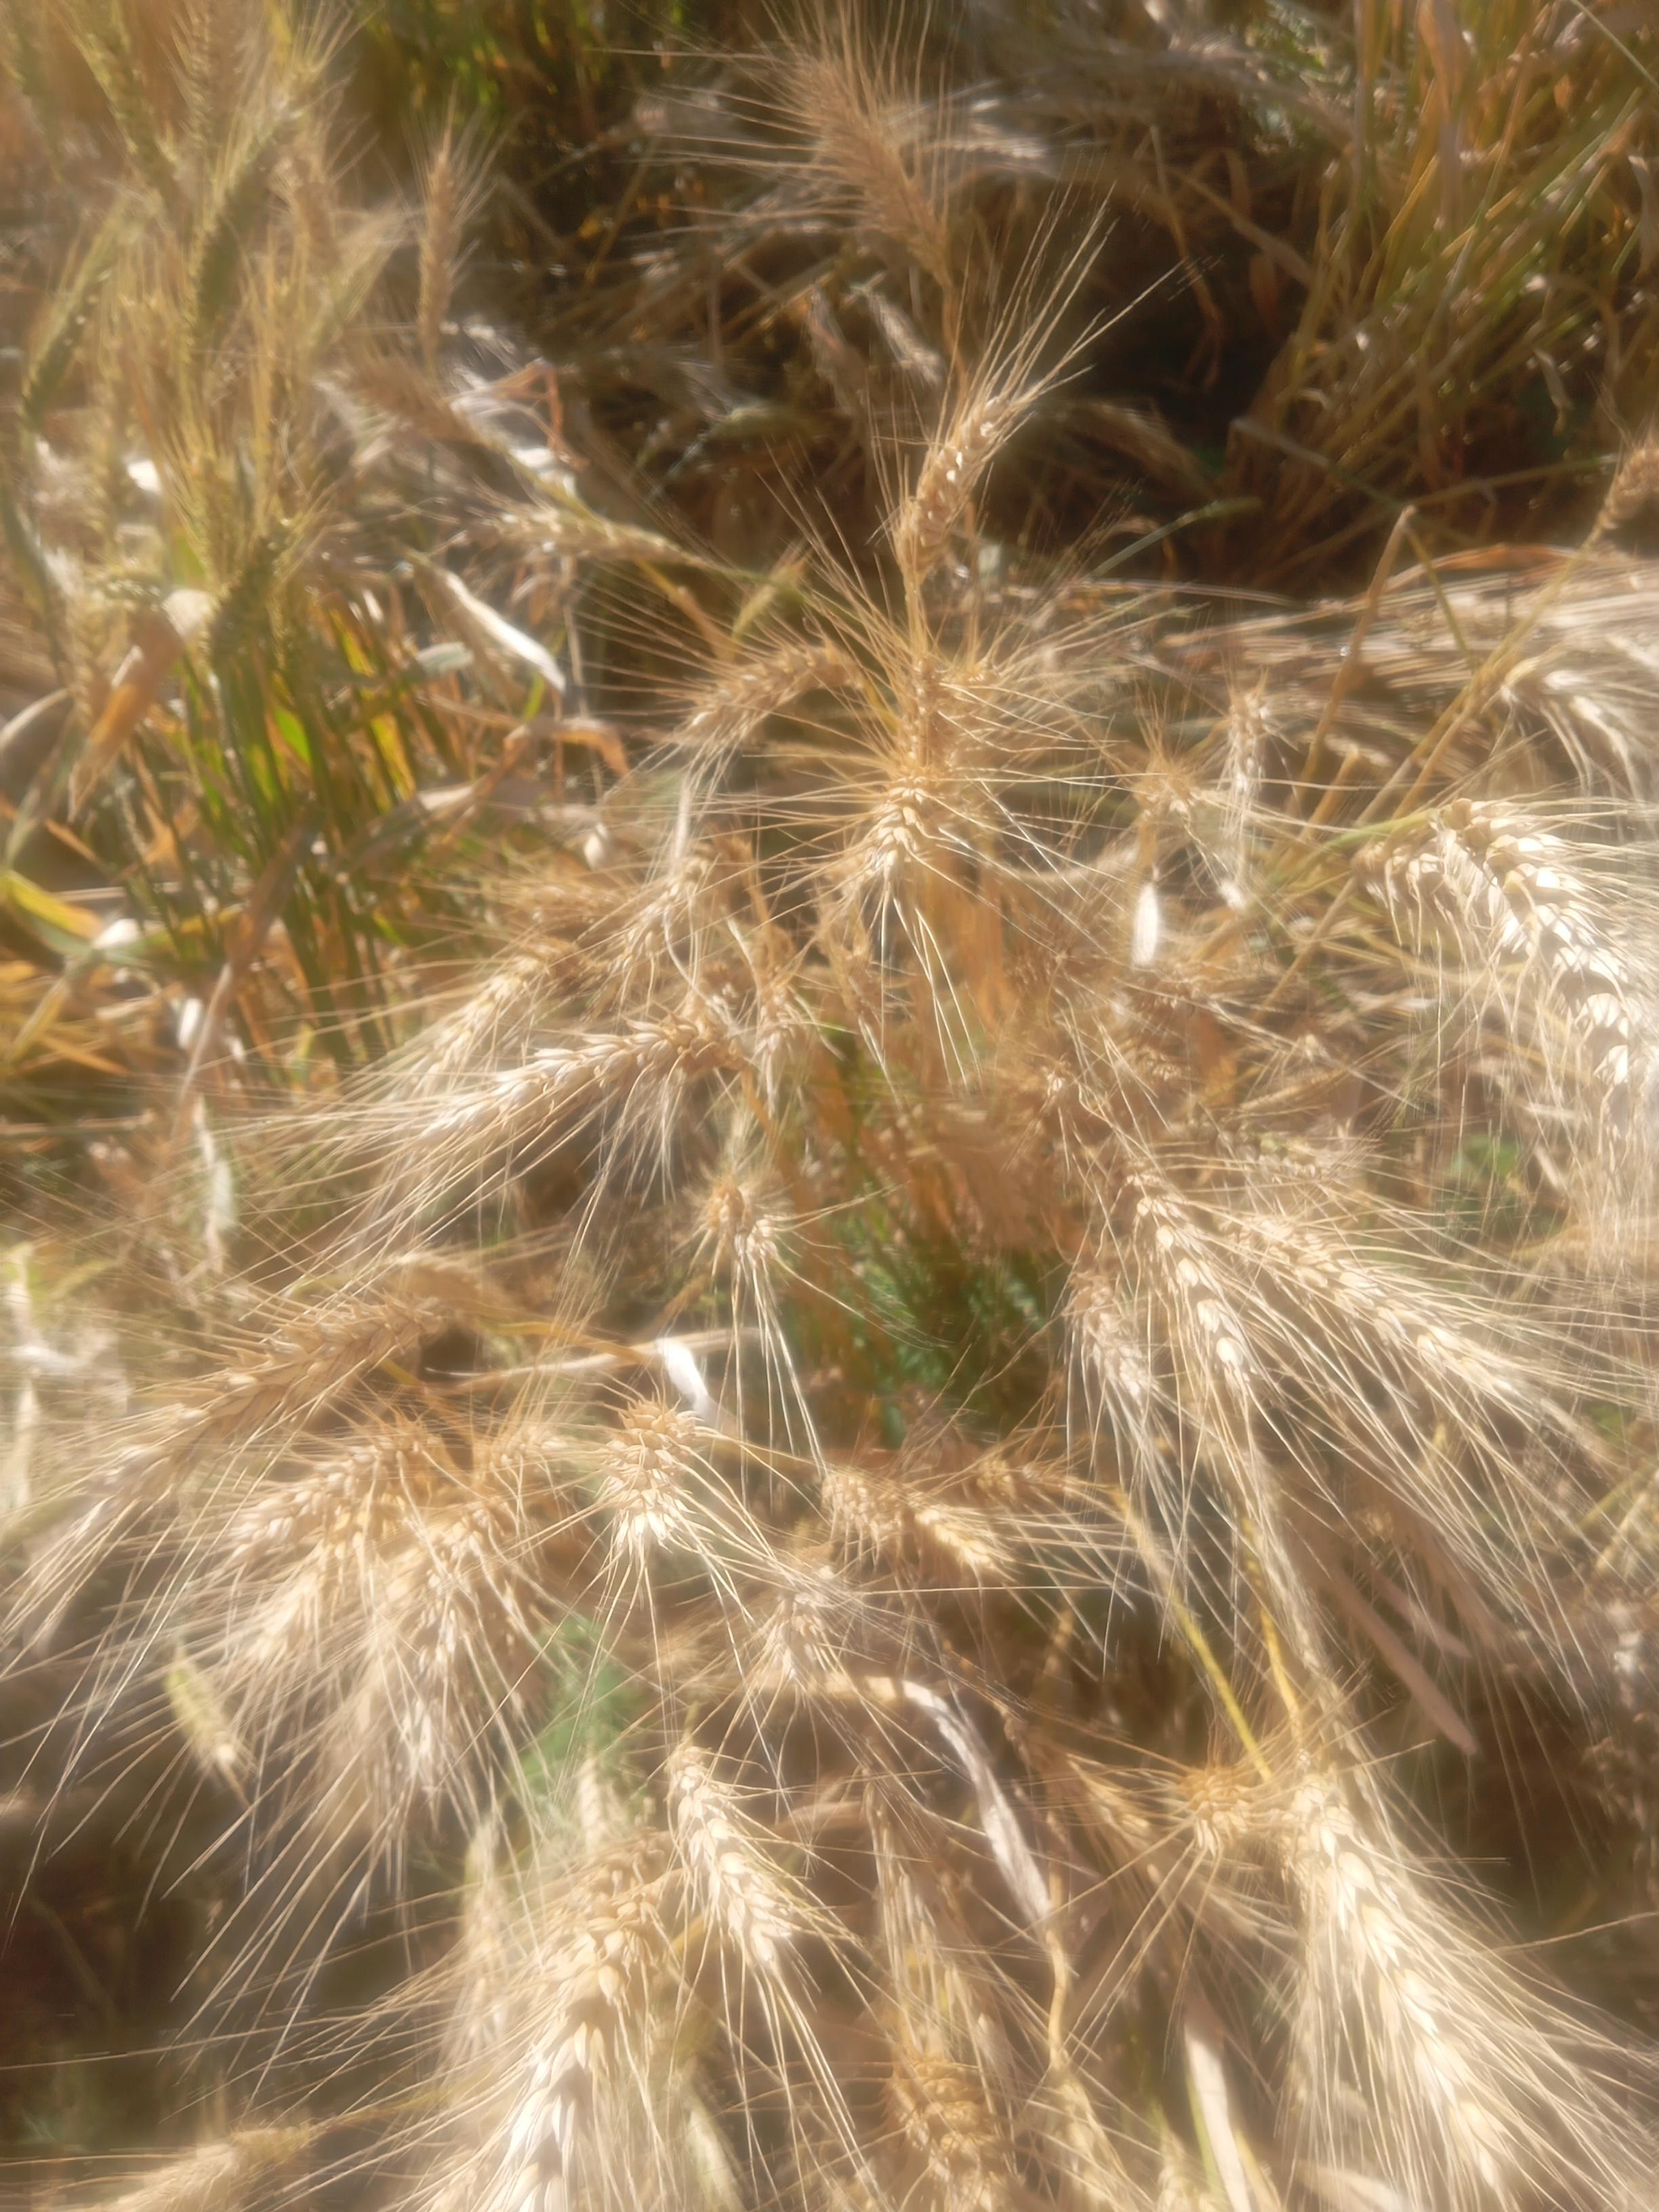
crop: wheat
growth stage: maturity
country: Kenya
